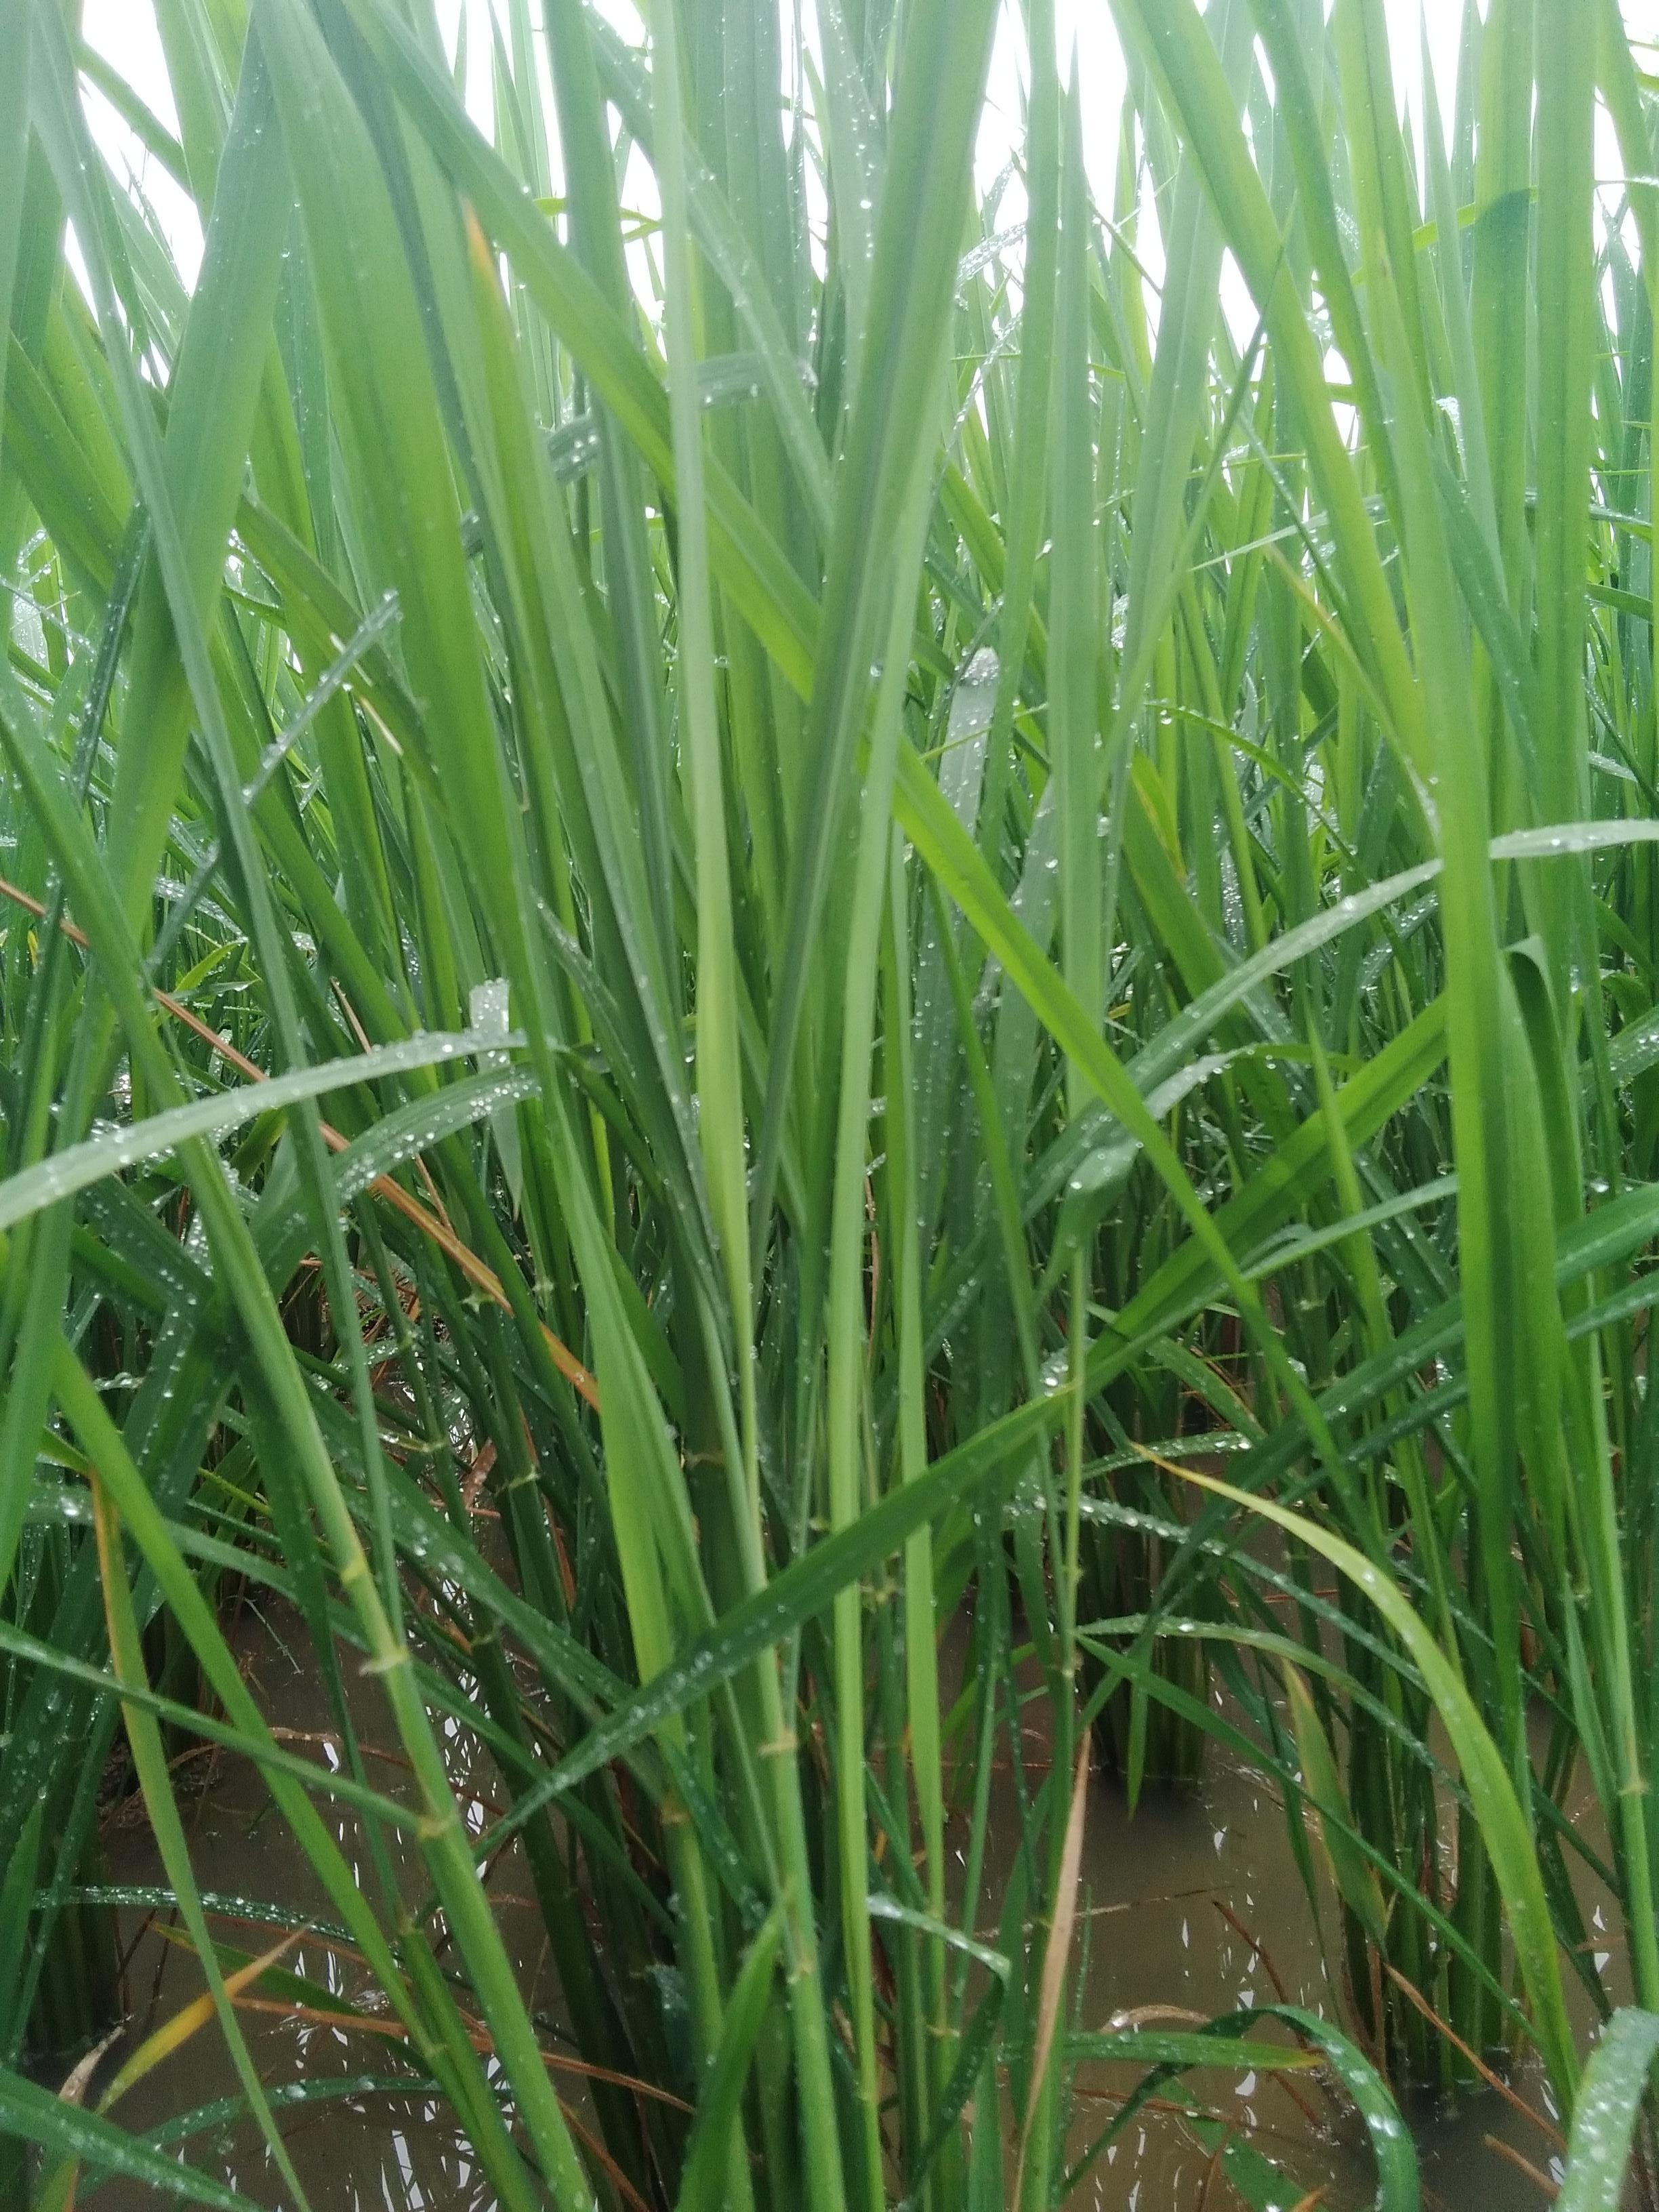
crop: rice
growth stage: vegetative
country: Nigeria
